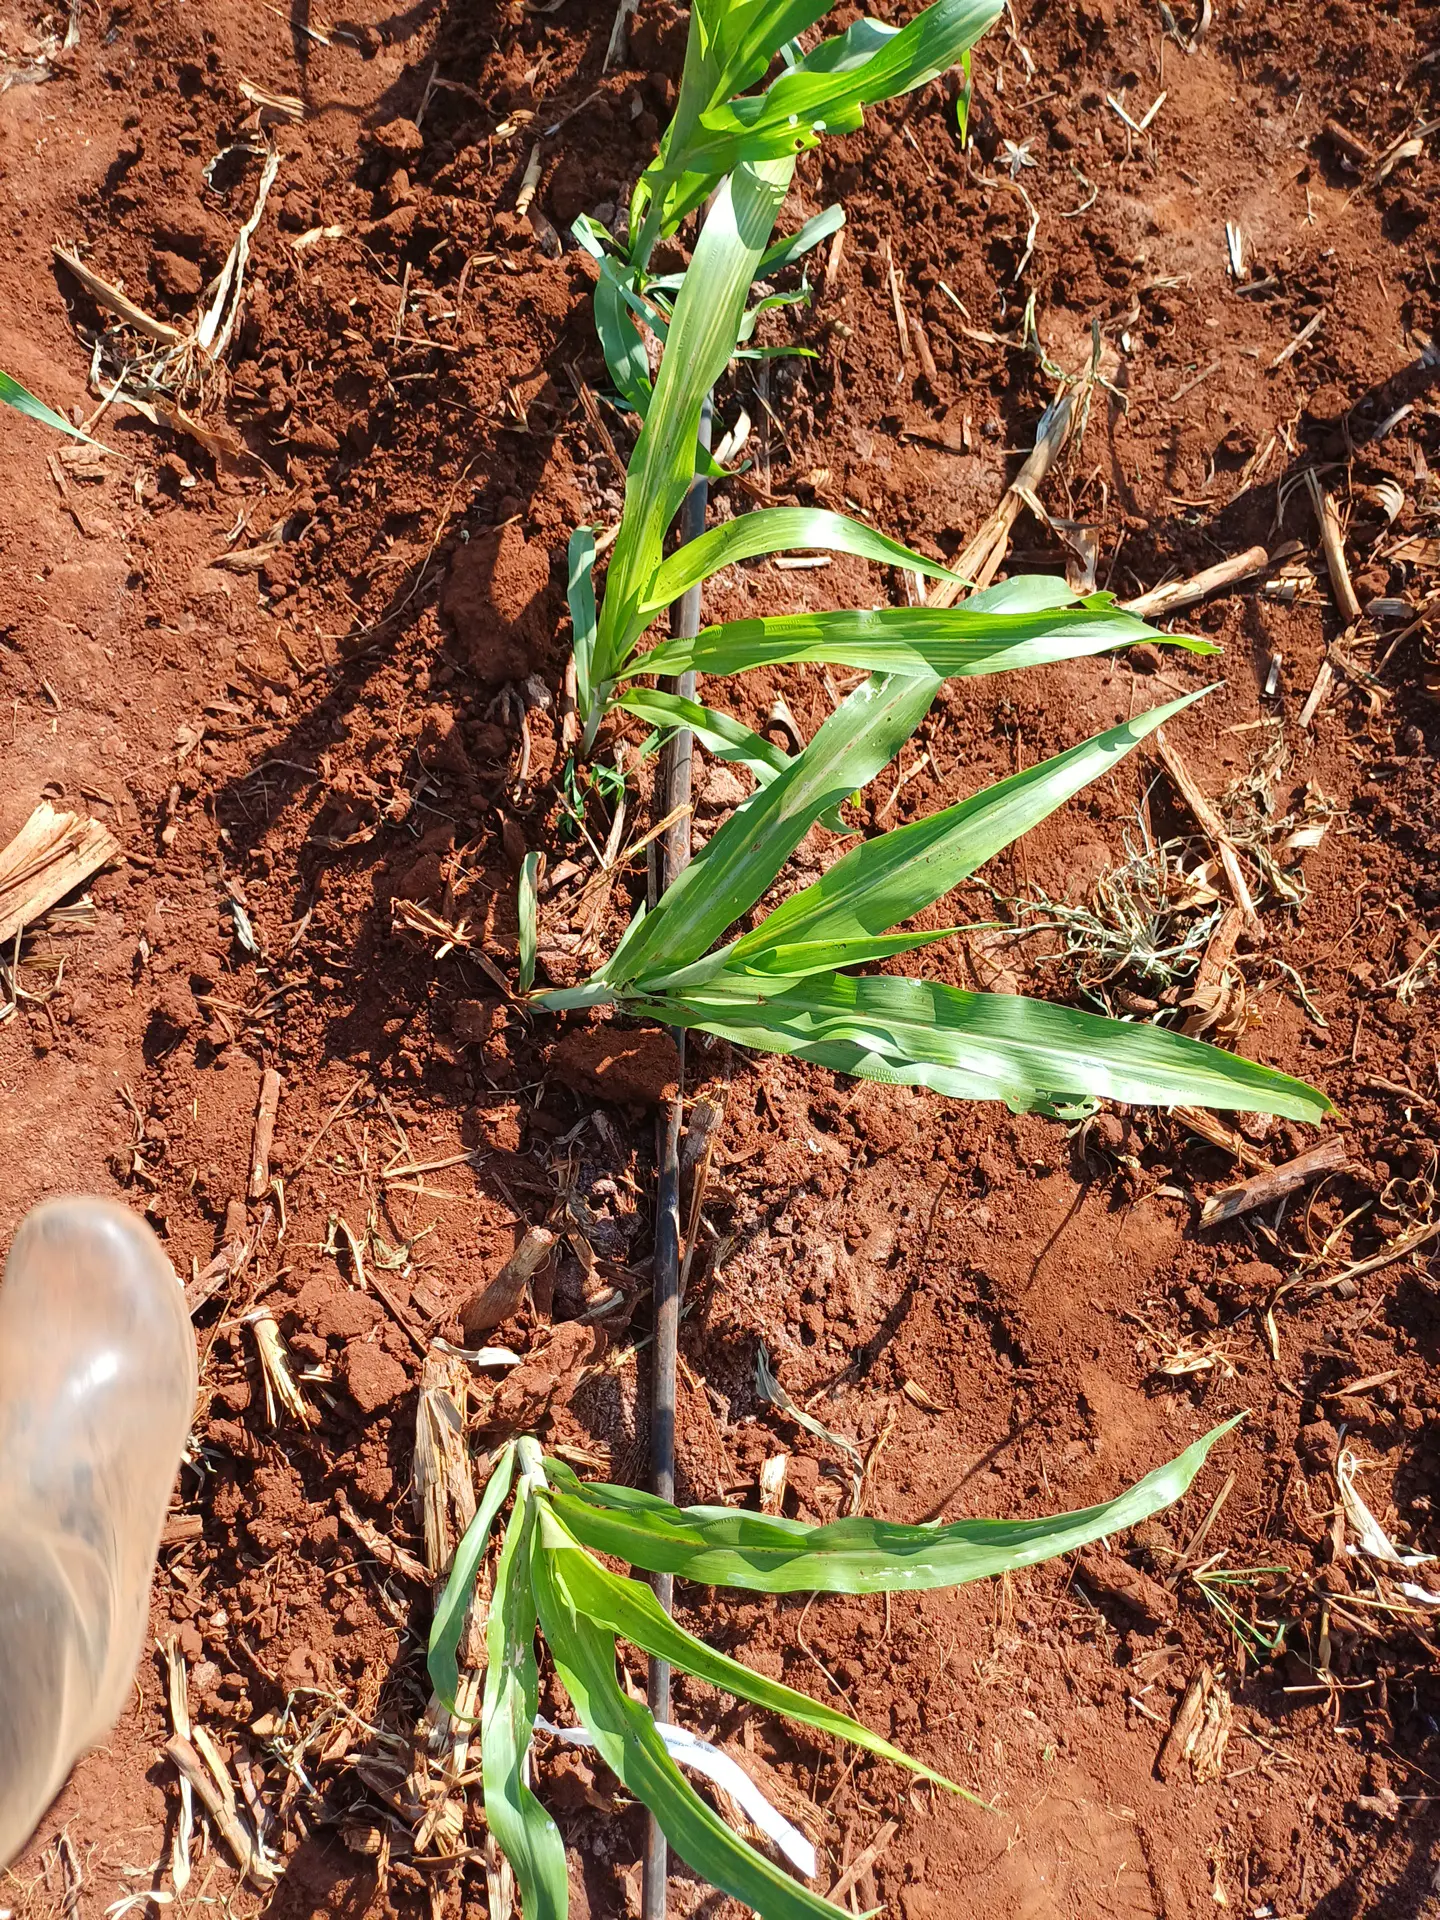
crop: sorghum
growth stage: vegetative
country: Kenya
